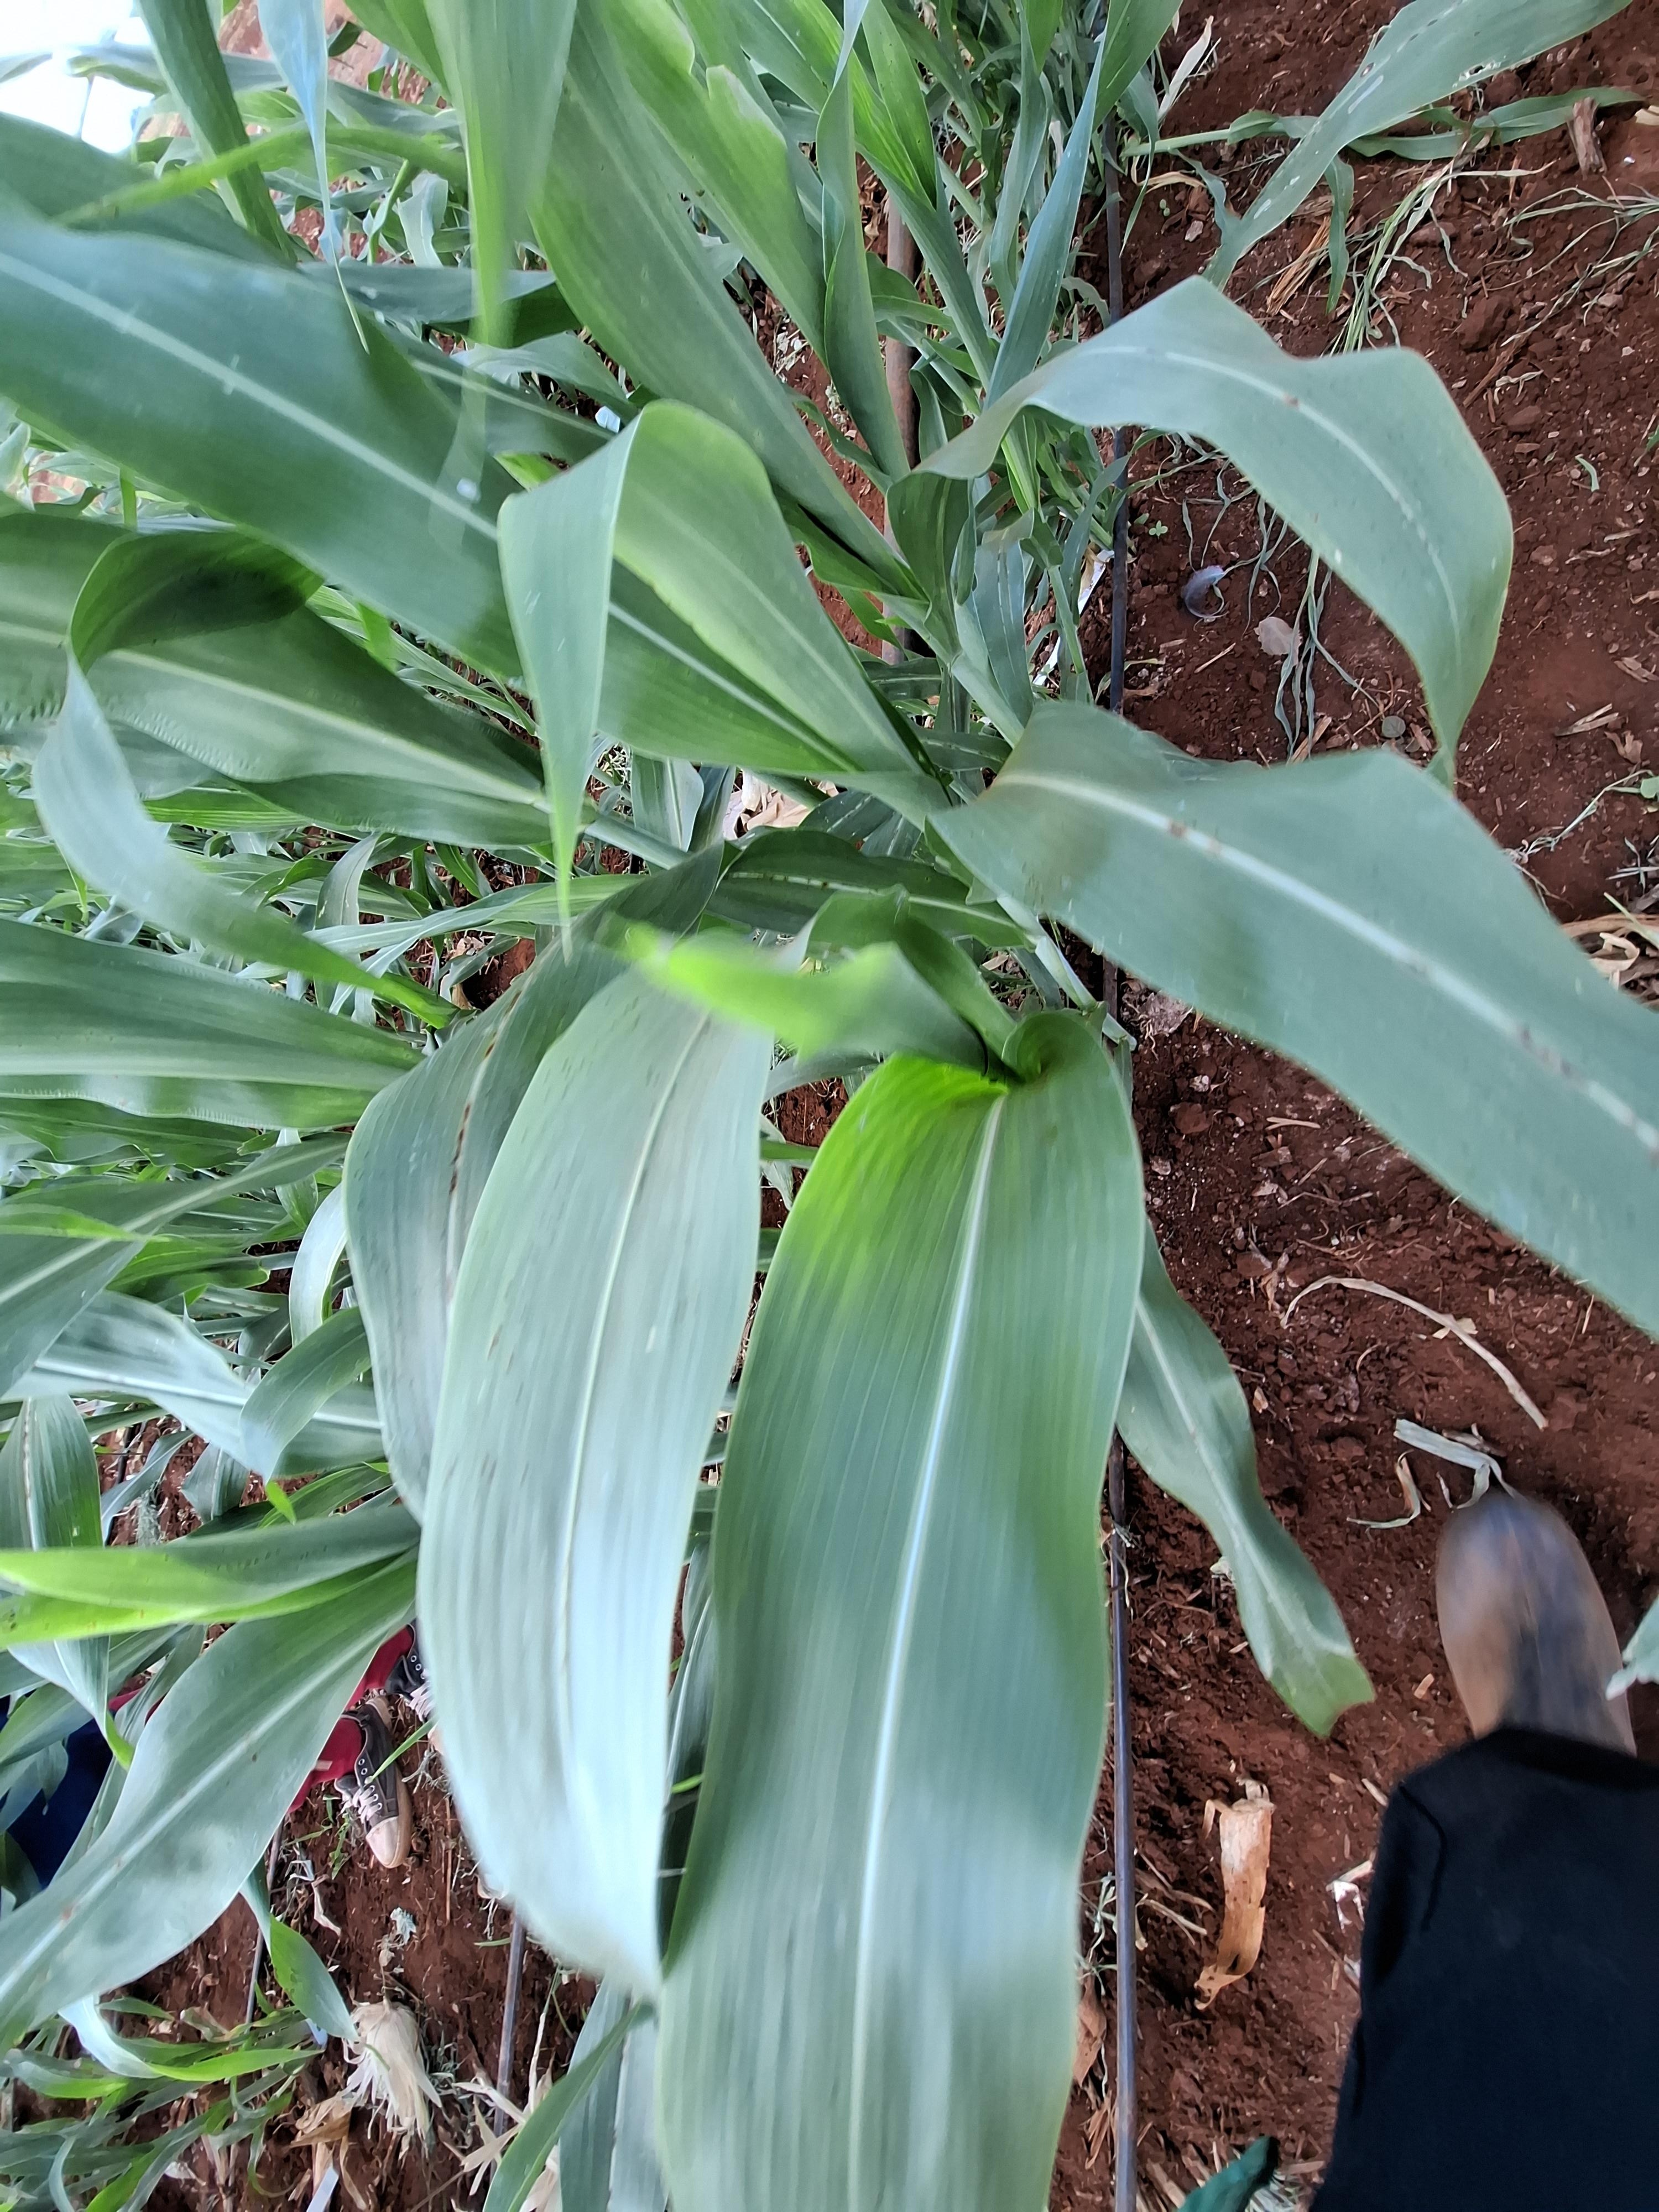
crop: sorghum
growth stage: vegetative
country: Kenya
